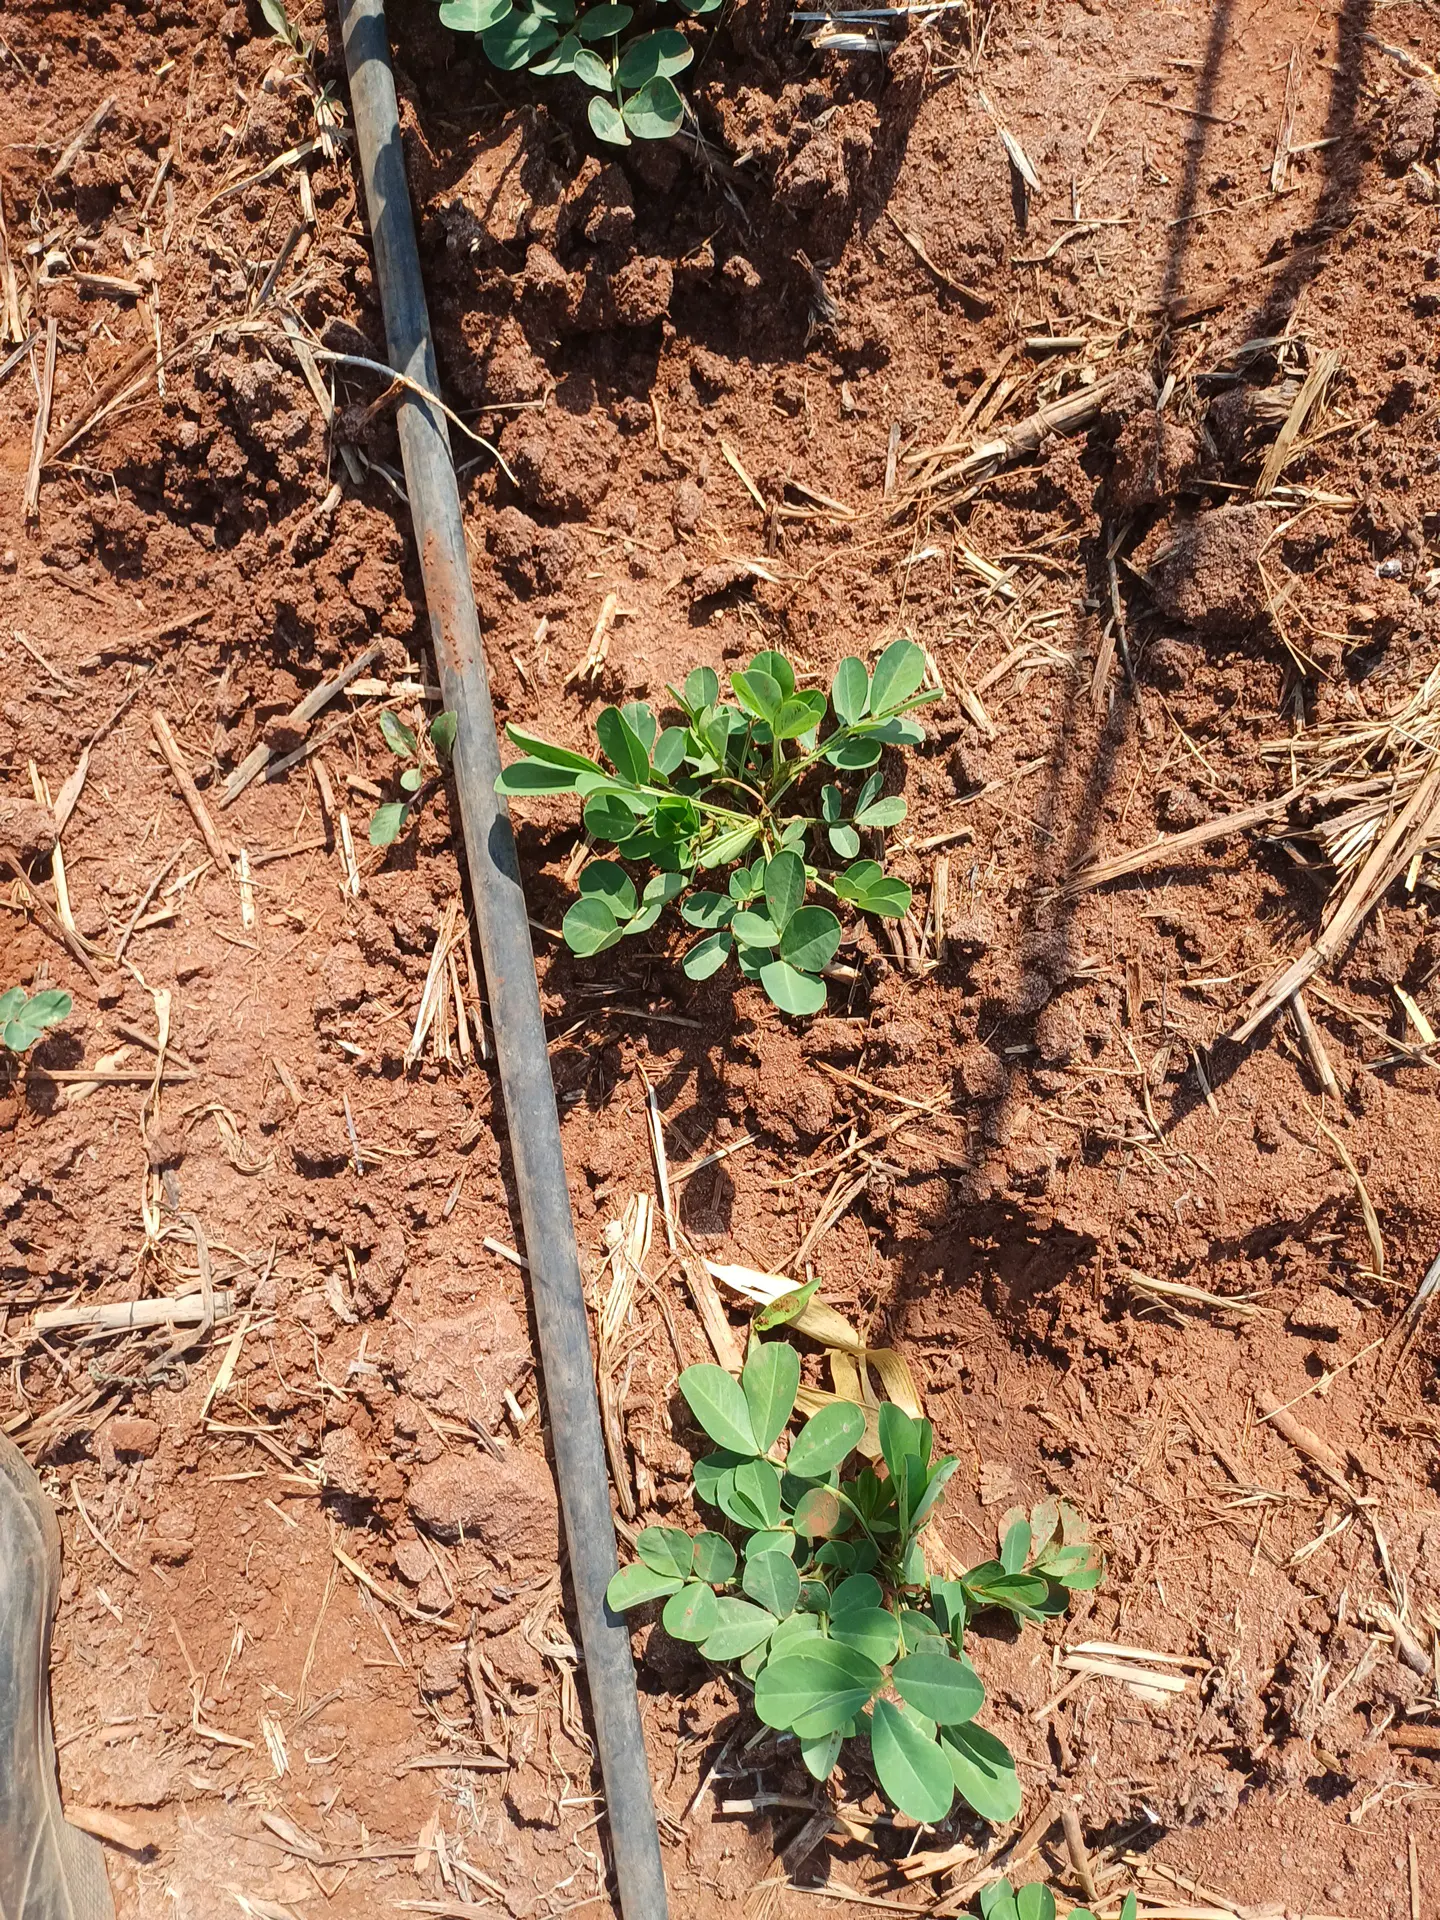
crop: groundnut
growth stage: vegetative
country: Kenya
